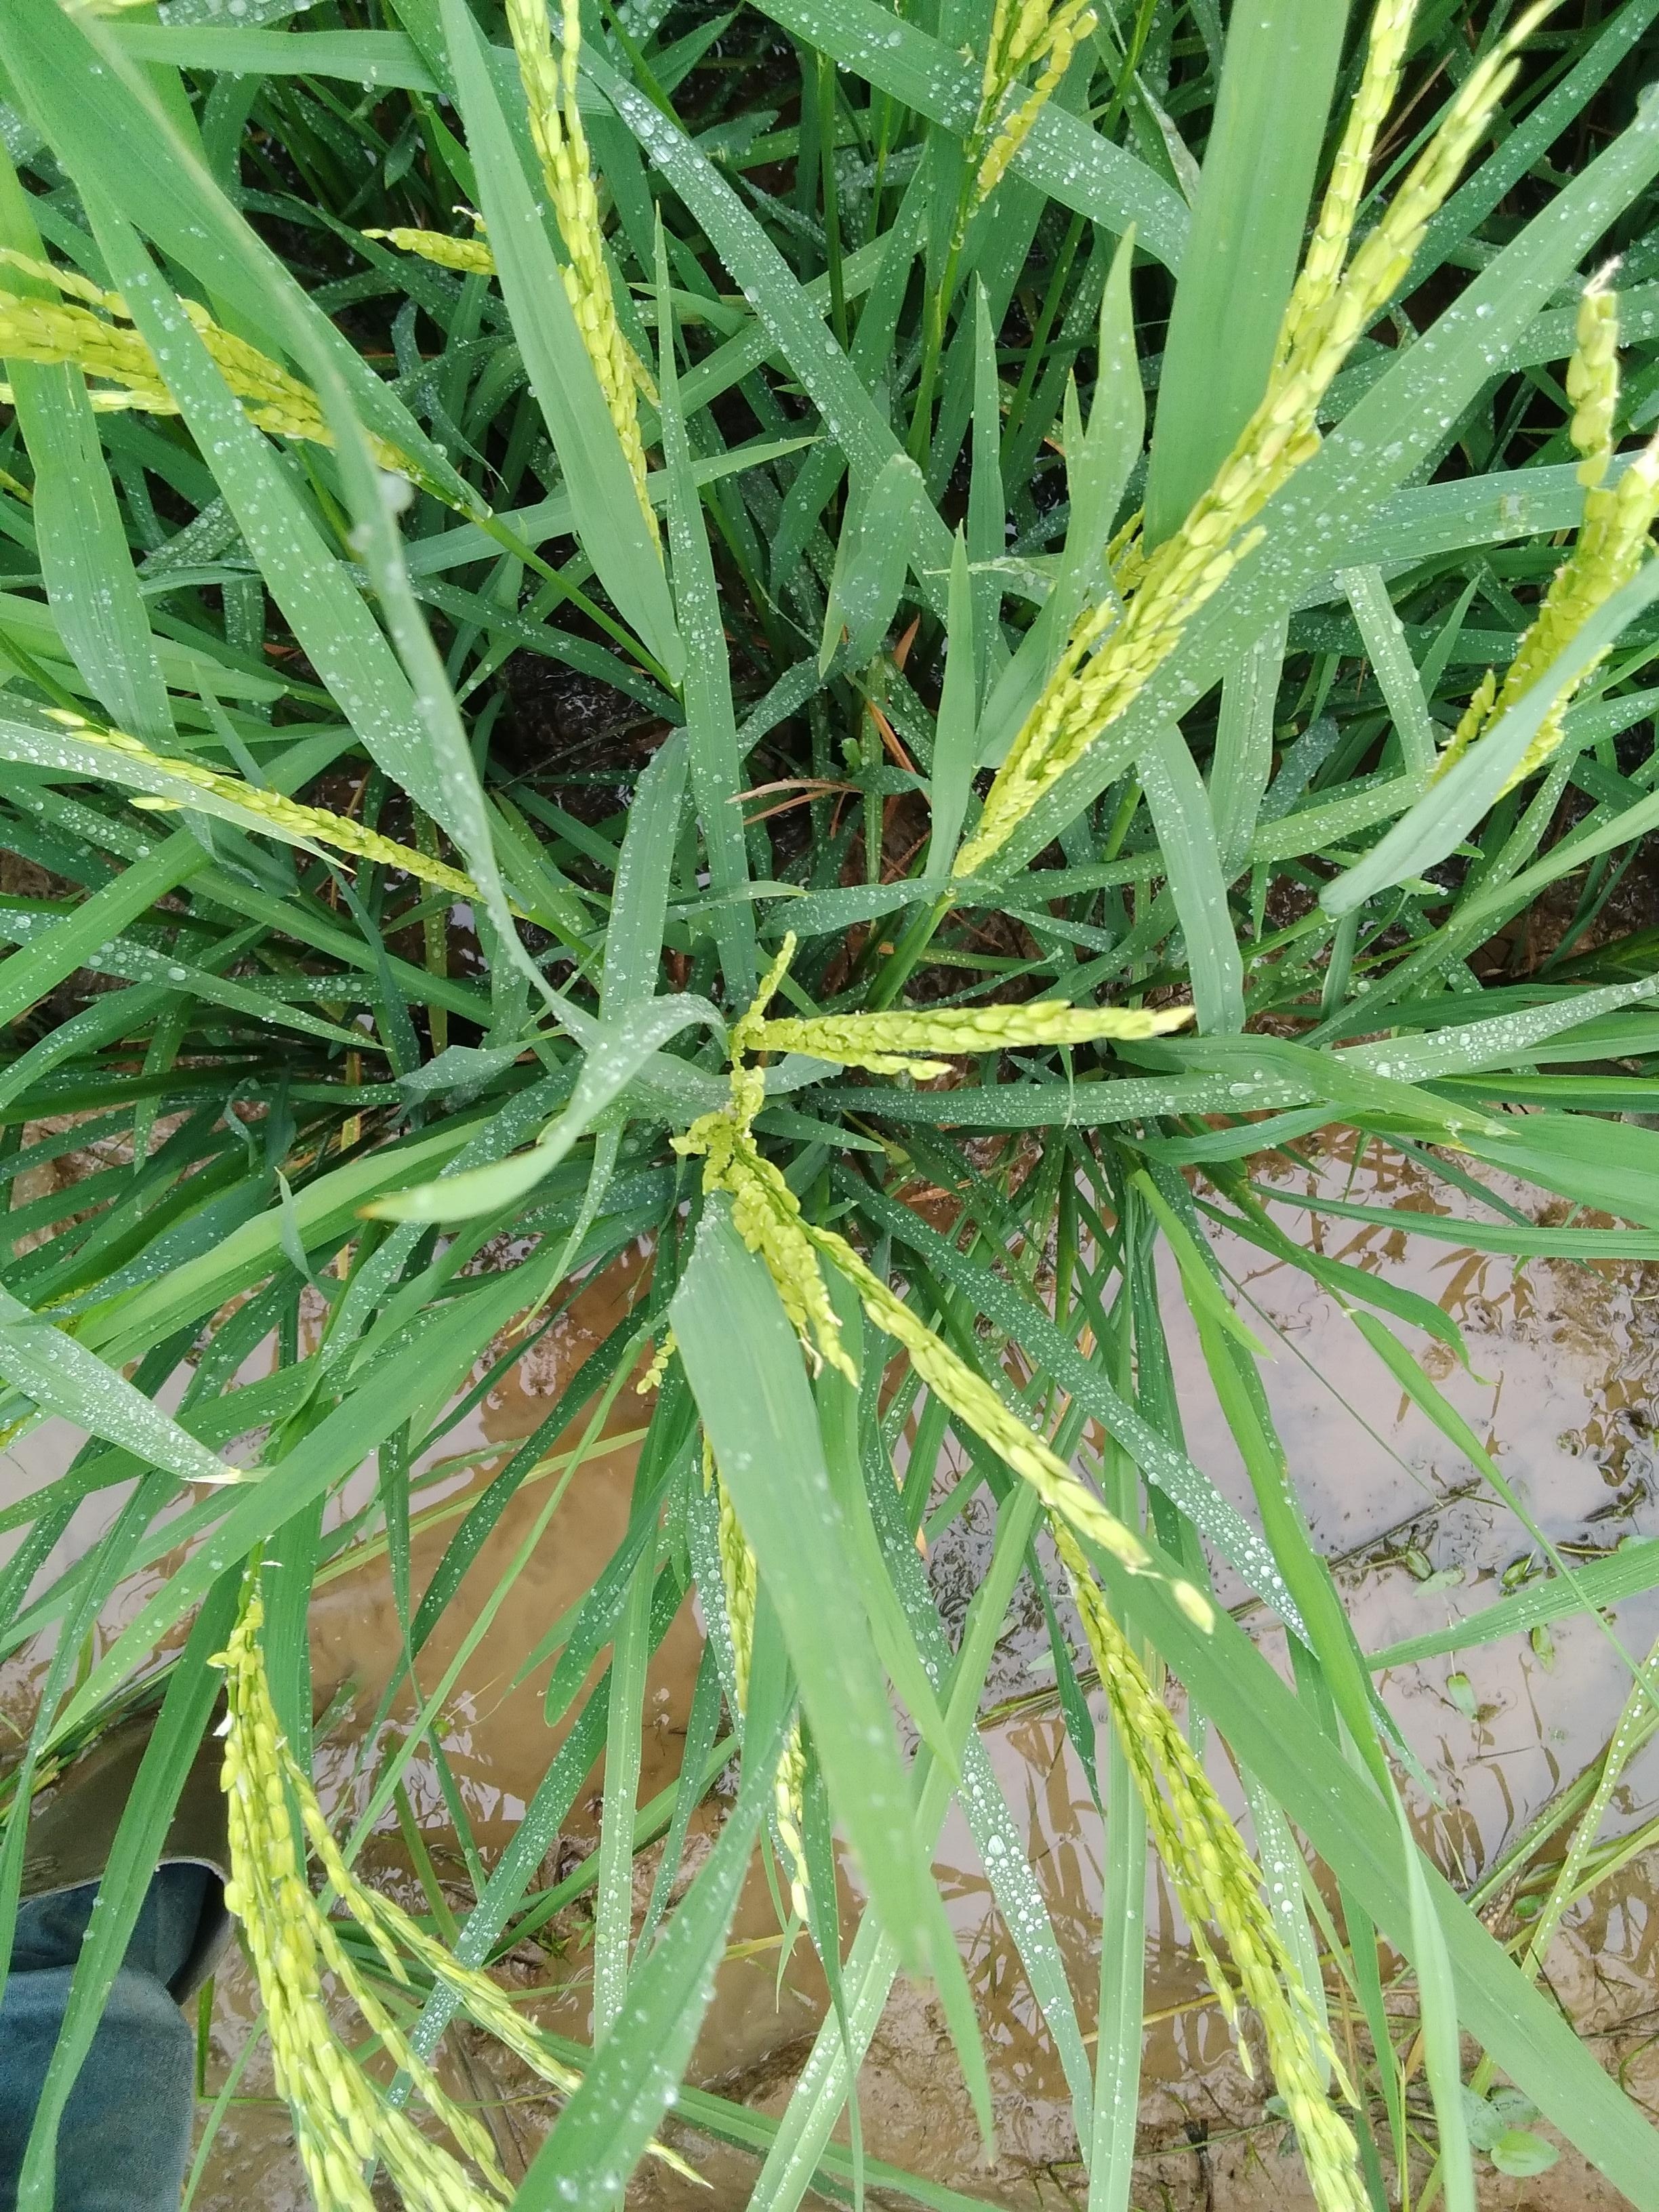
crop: rice
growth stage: flowering
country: Nigeria
